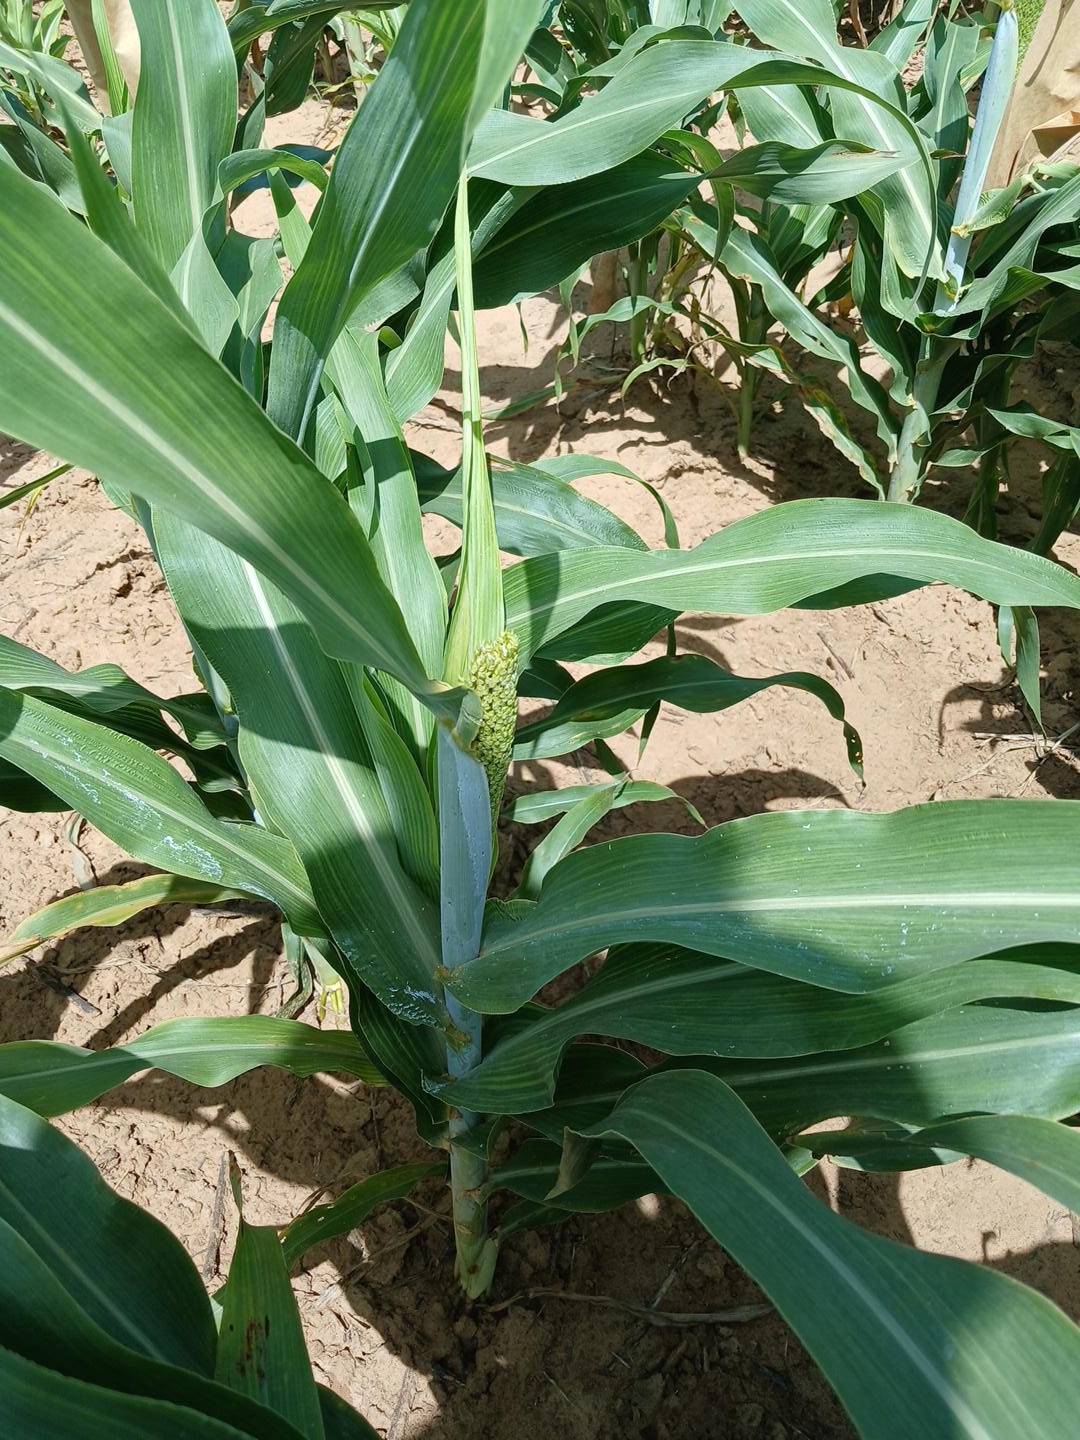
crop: sorghum
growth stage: heading tuber
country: Senegal
